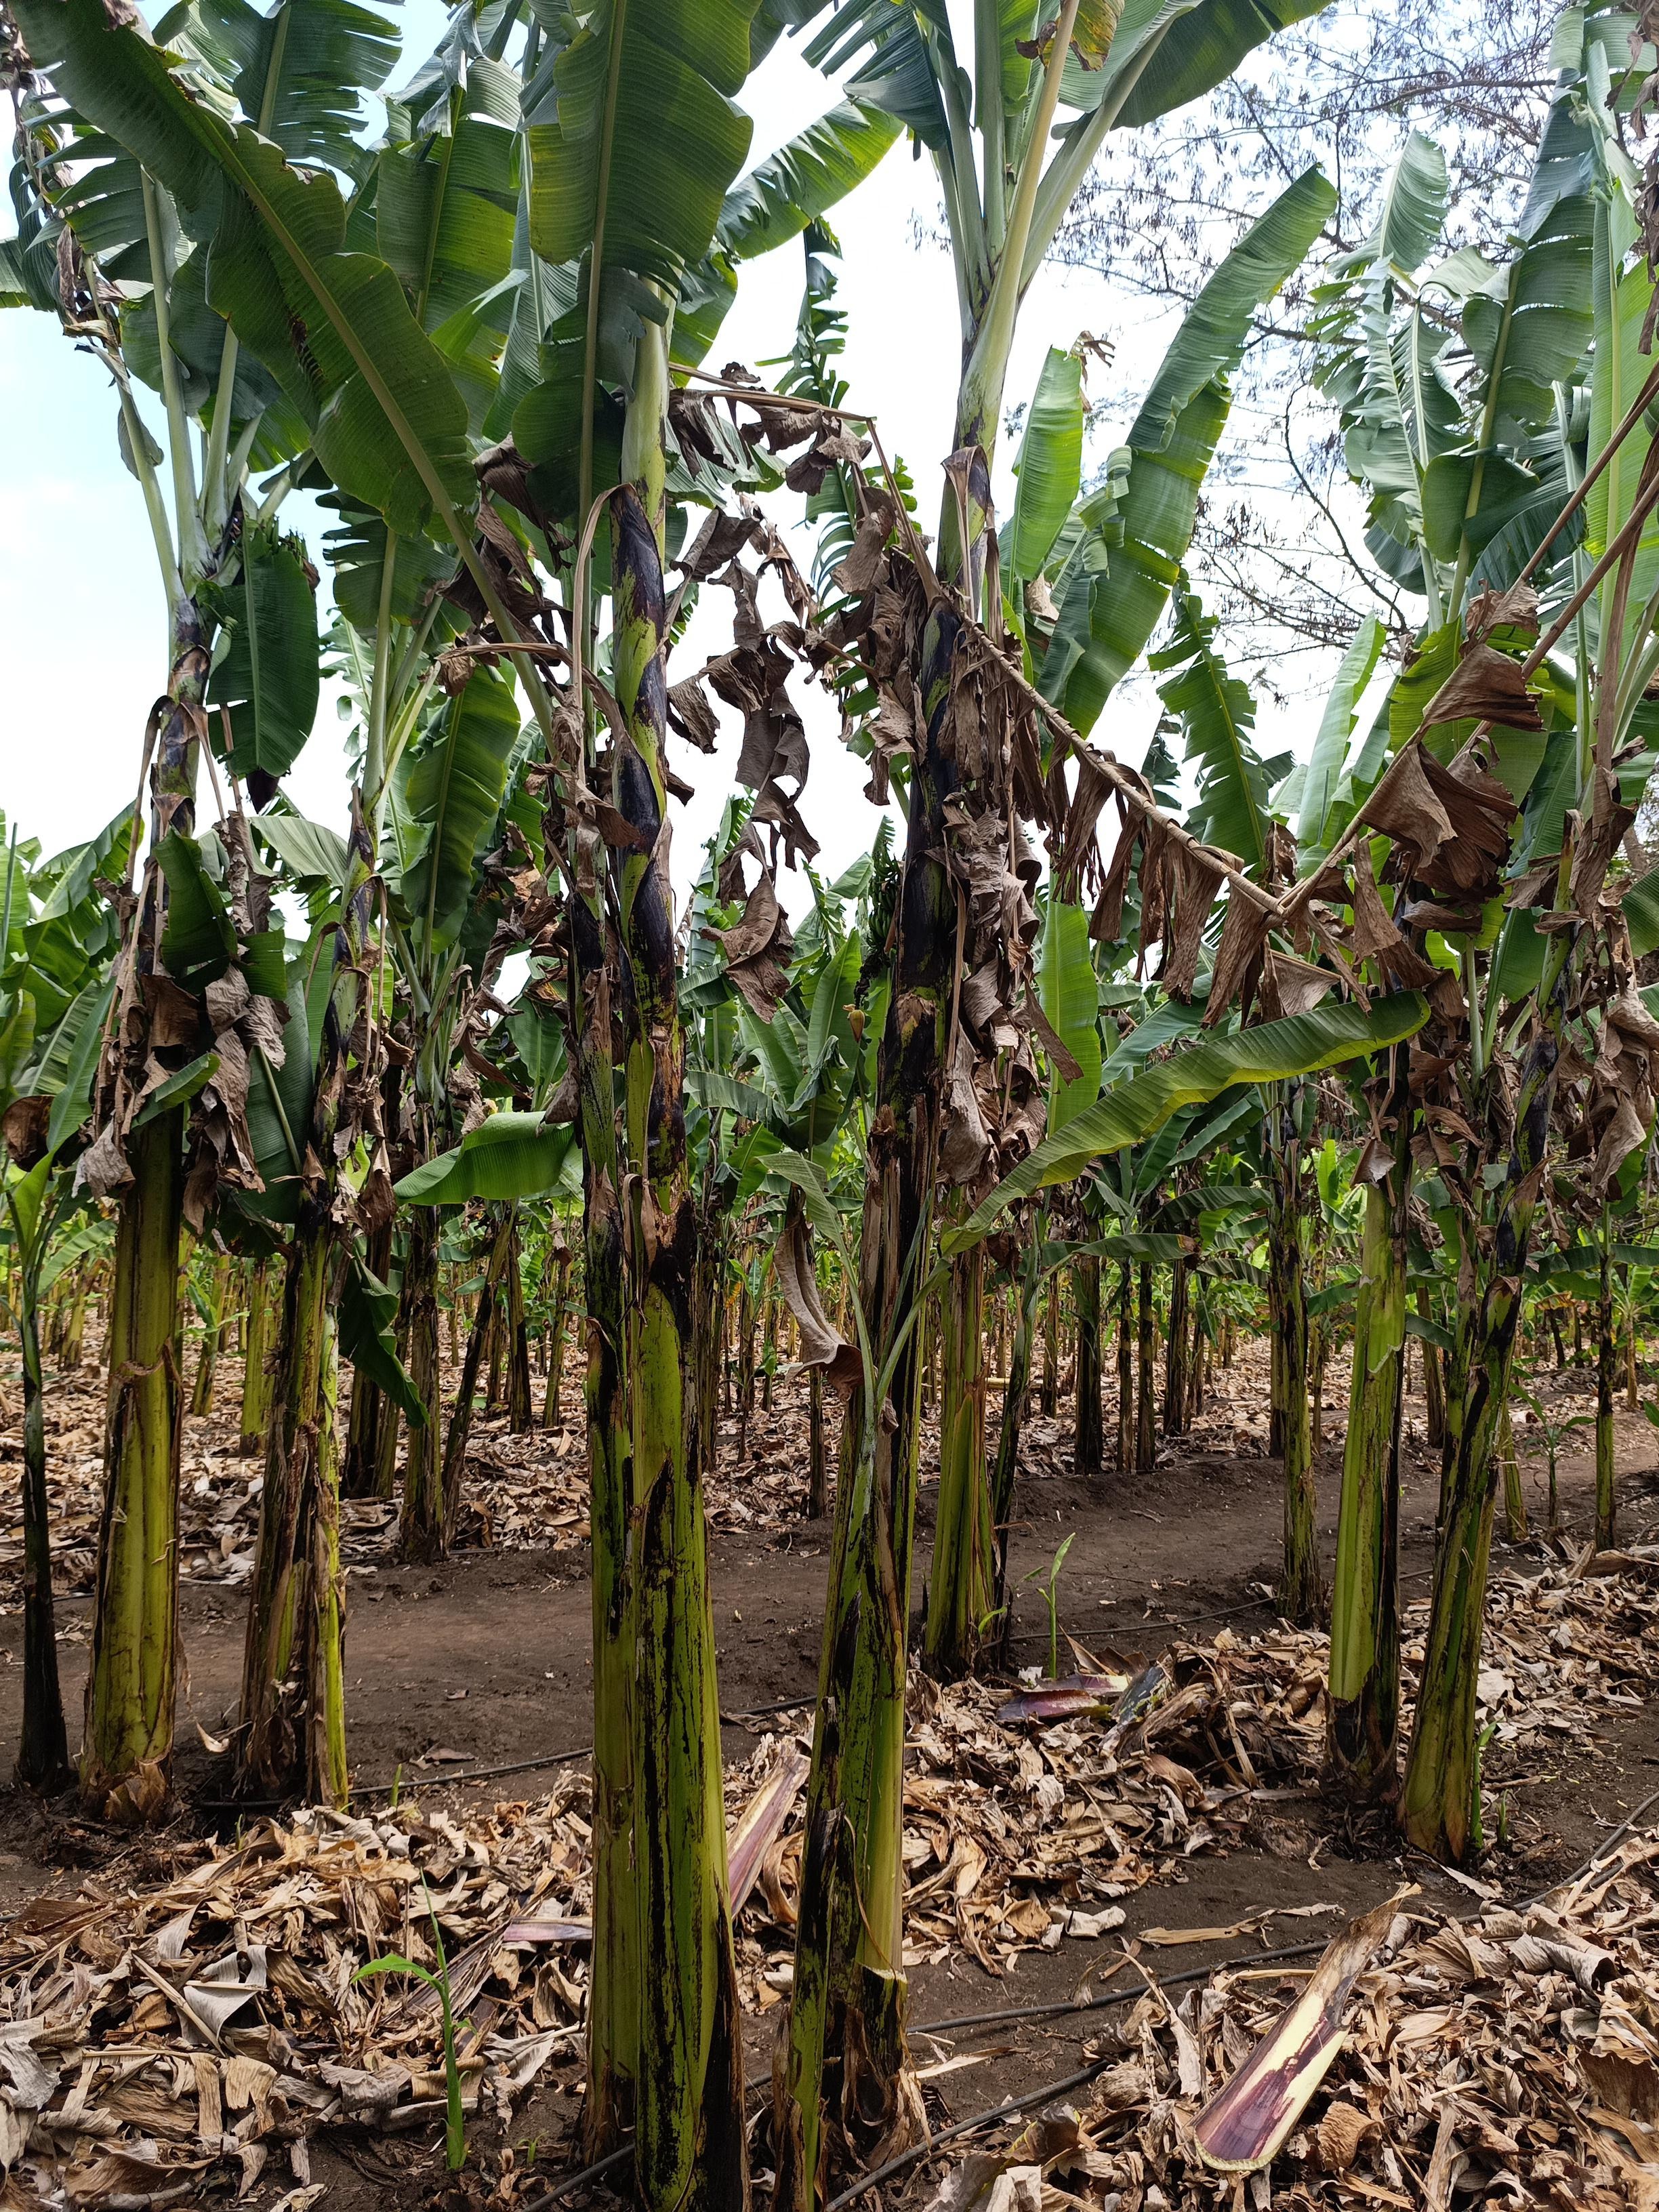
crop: banana
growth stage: vegetative
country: Tanzania
